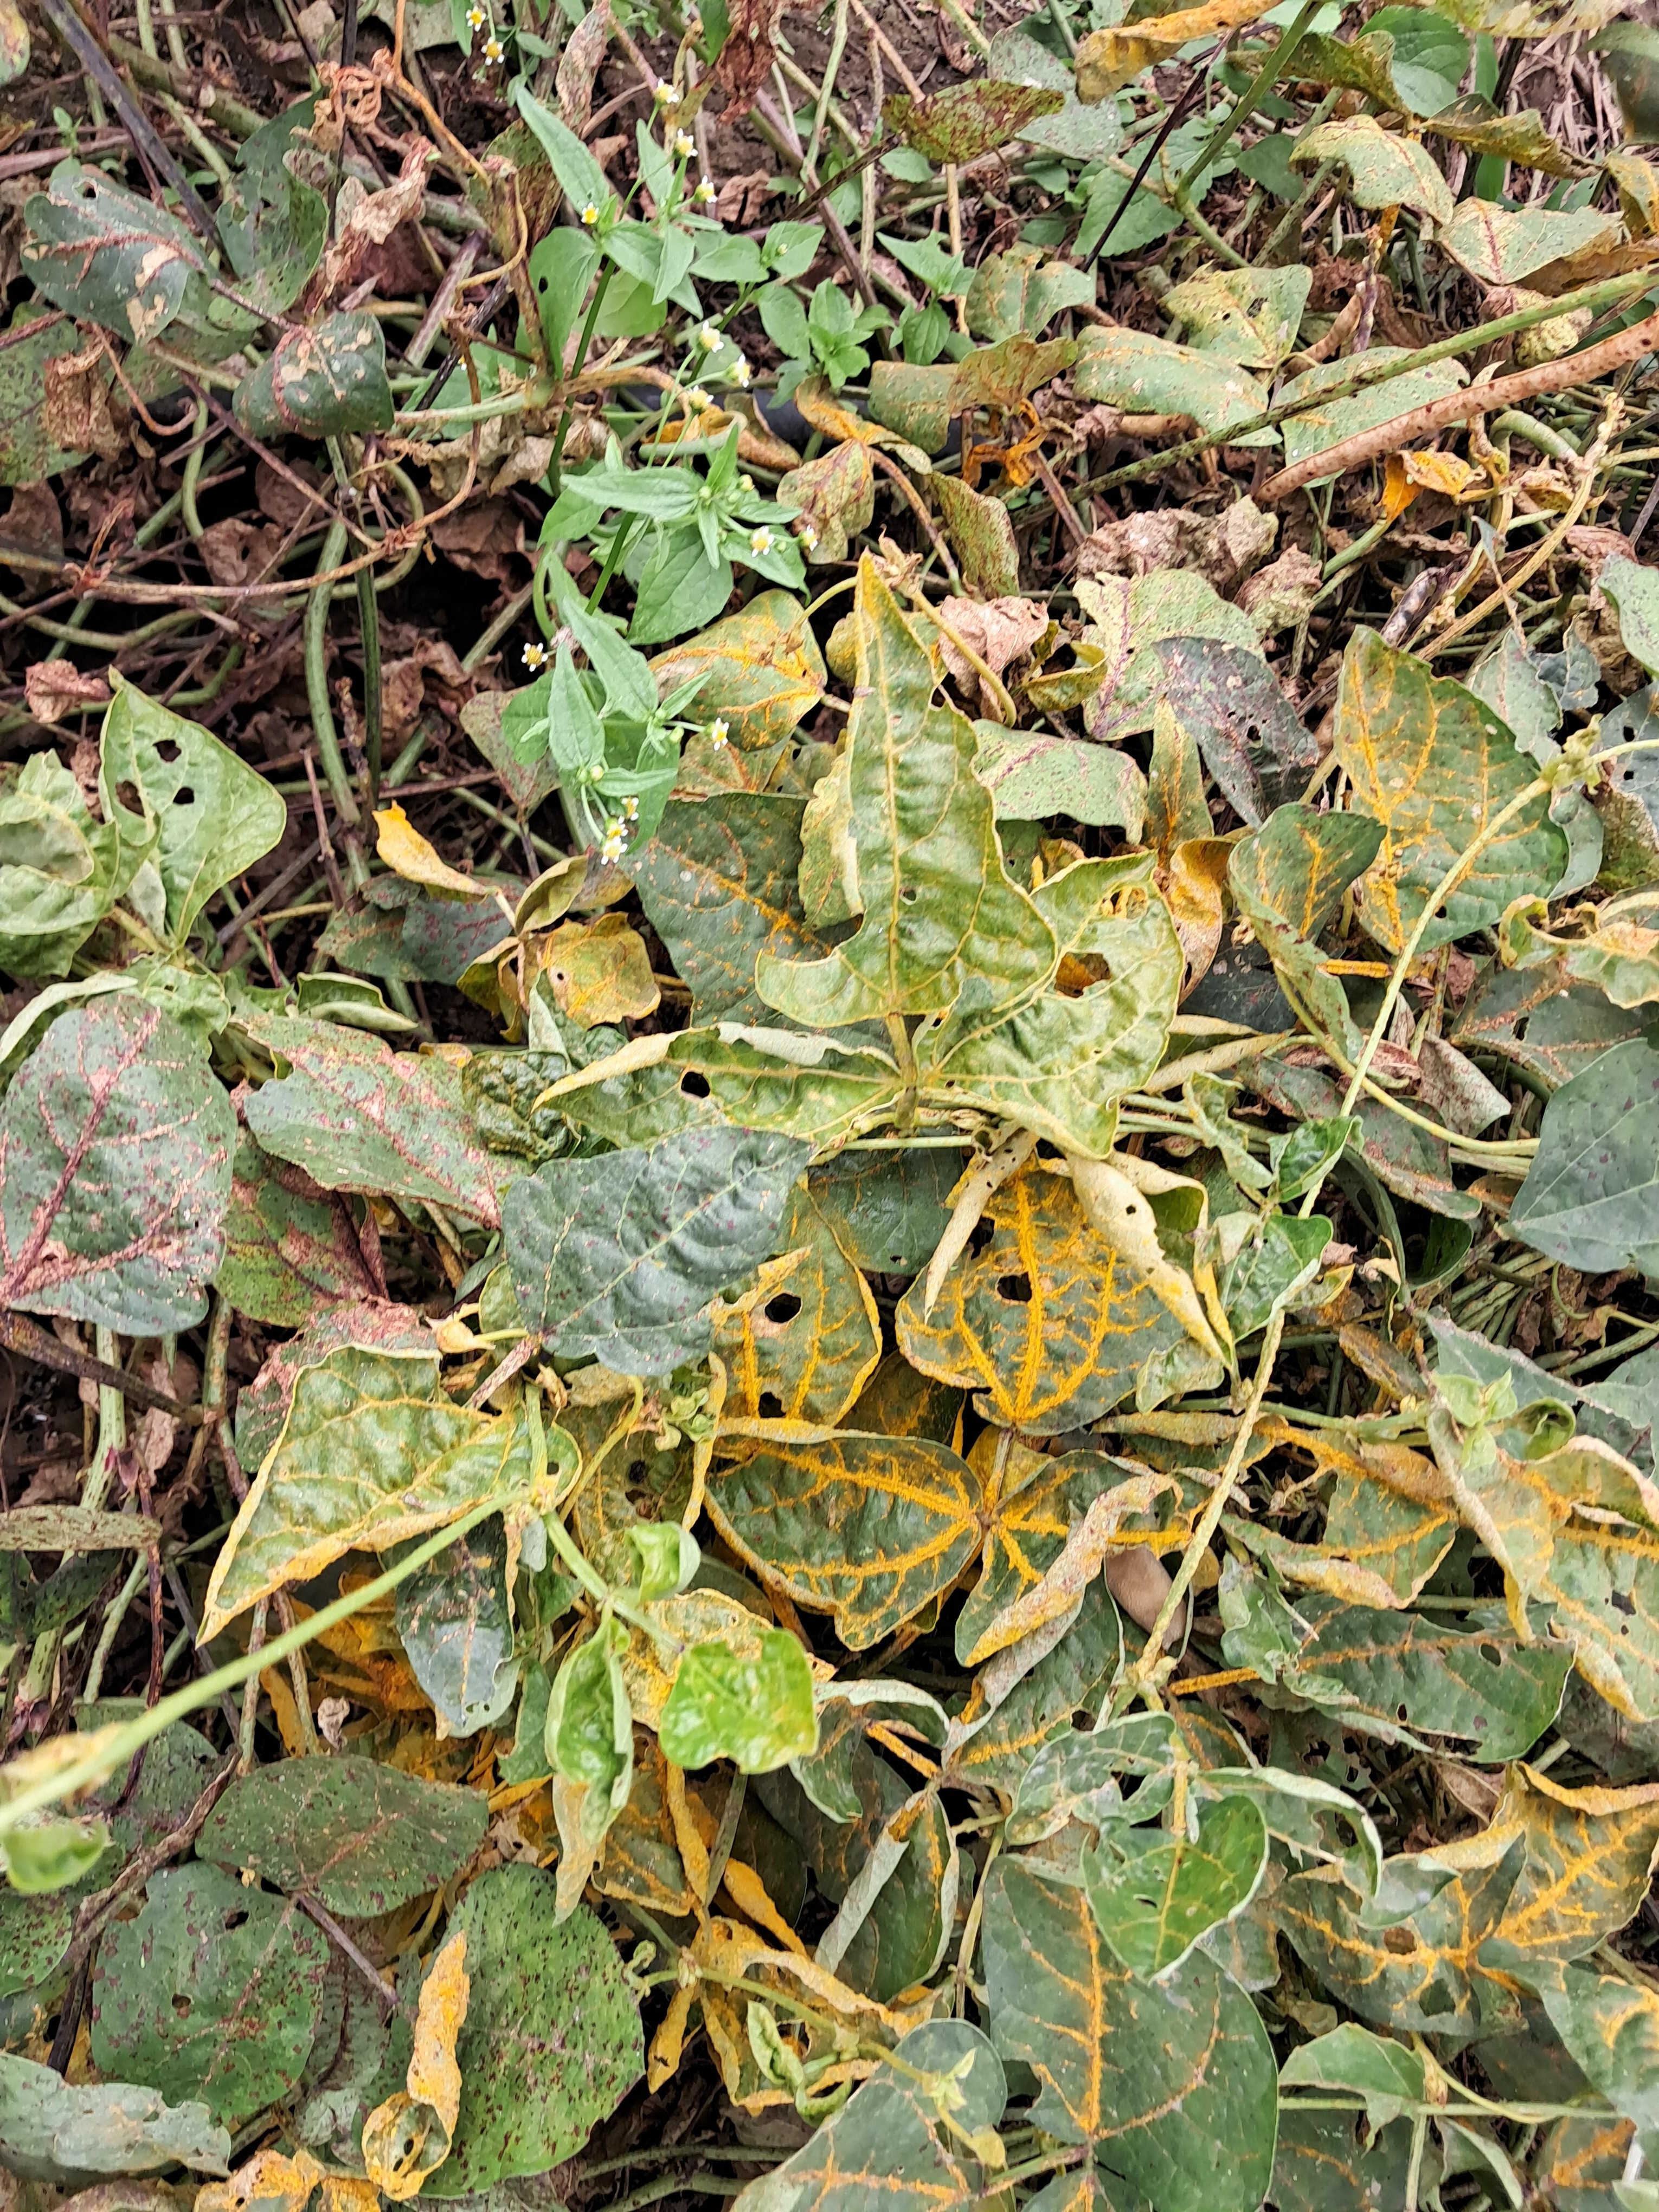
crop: cowpea
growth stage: development pod
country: Tanzania
